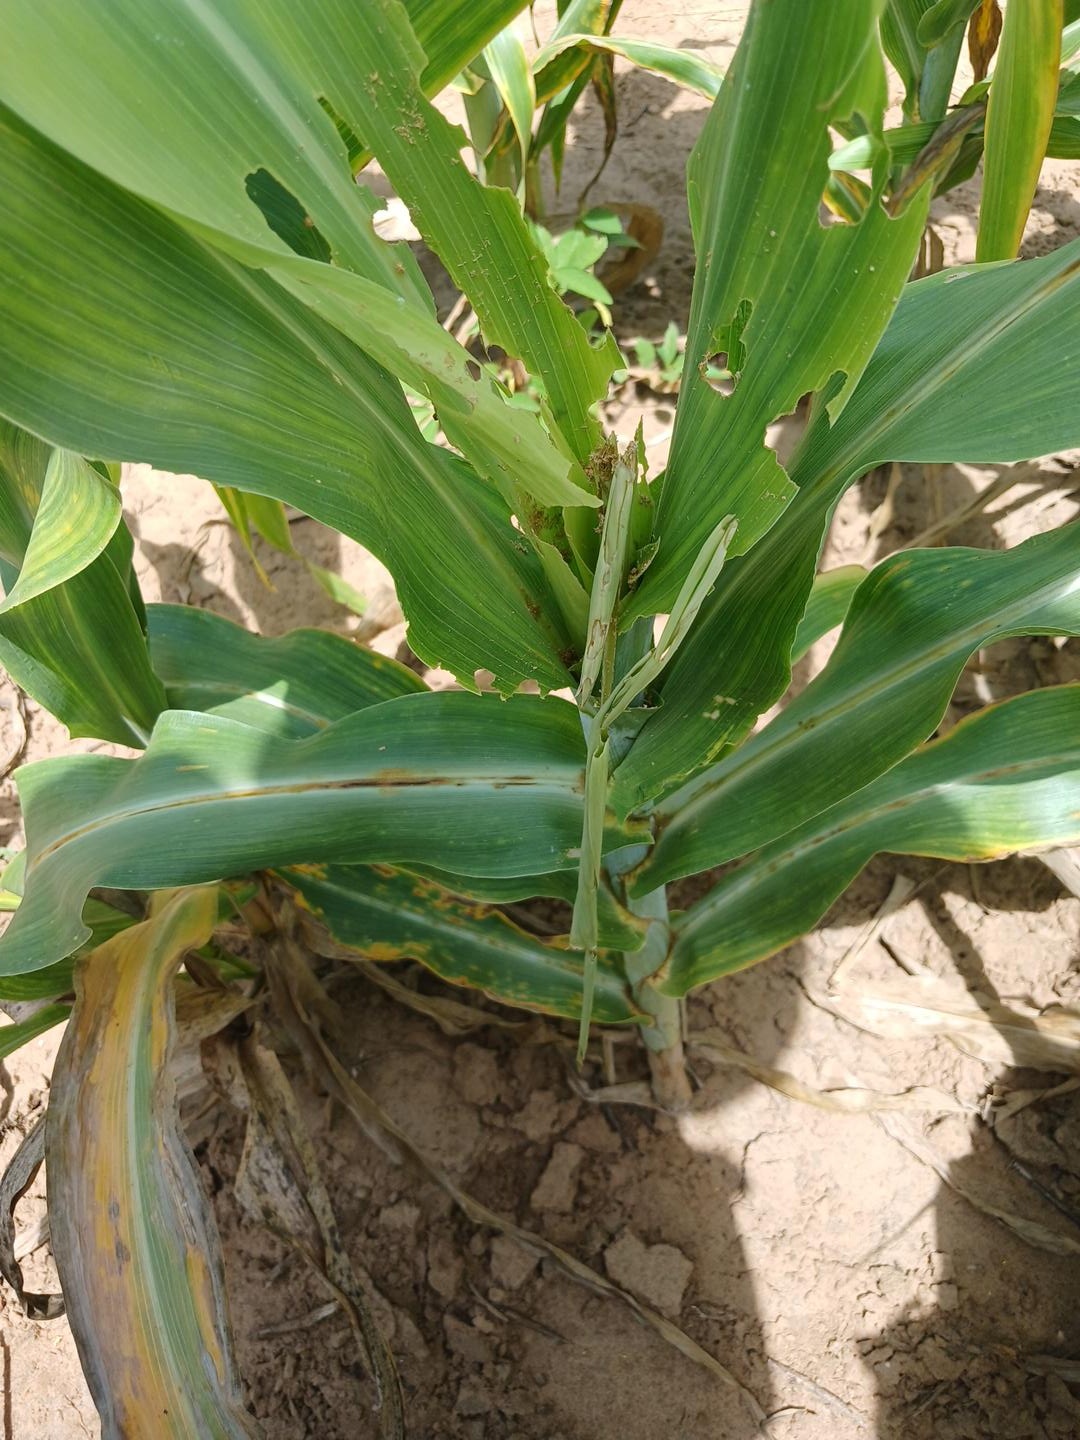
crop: sorghum
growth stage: vegetative
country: Senegal
